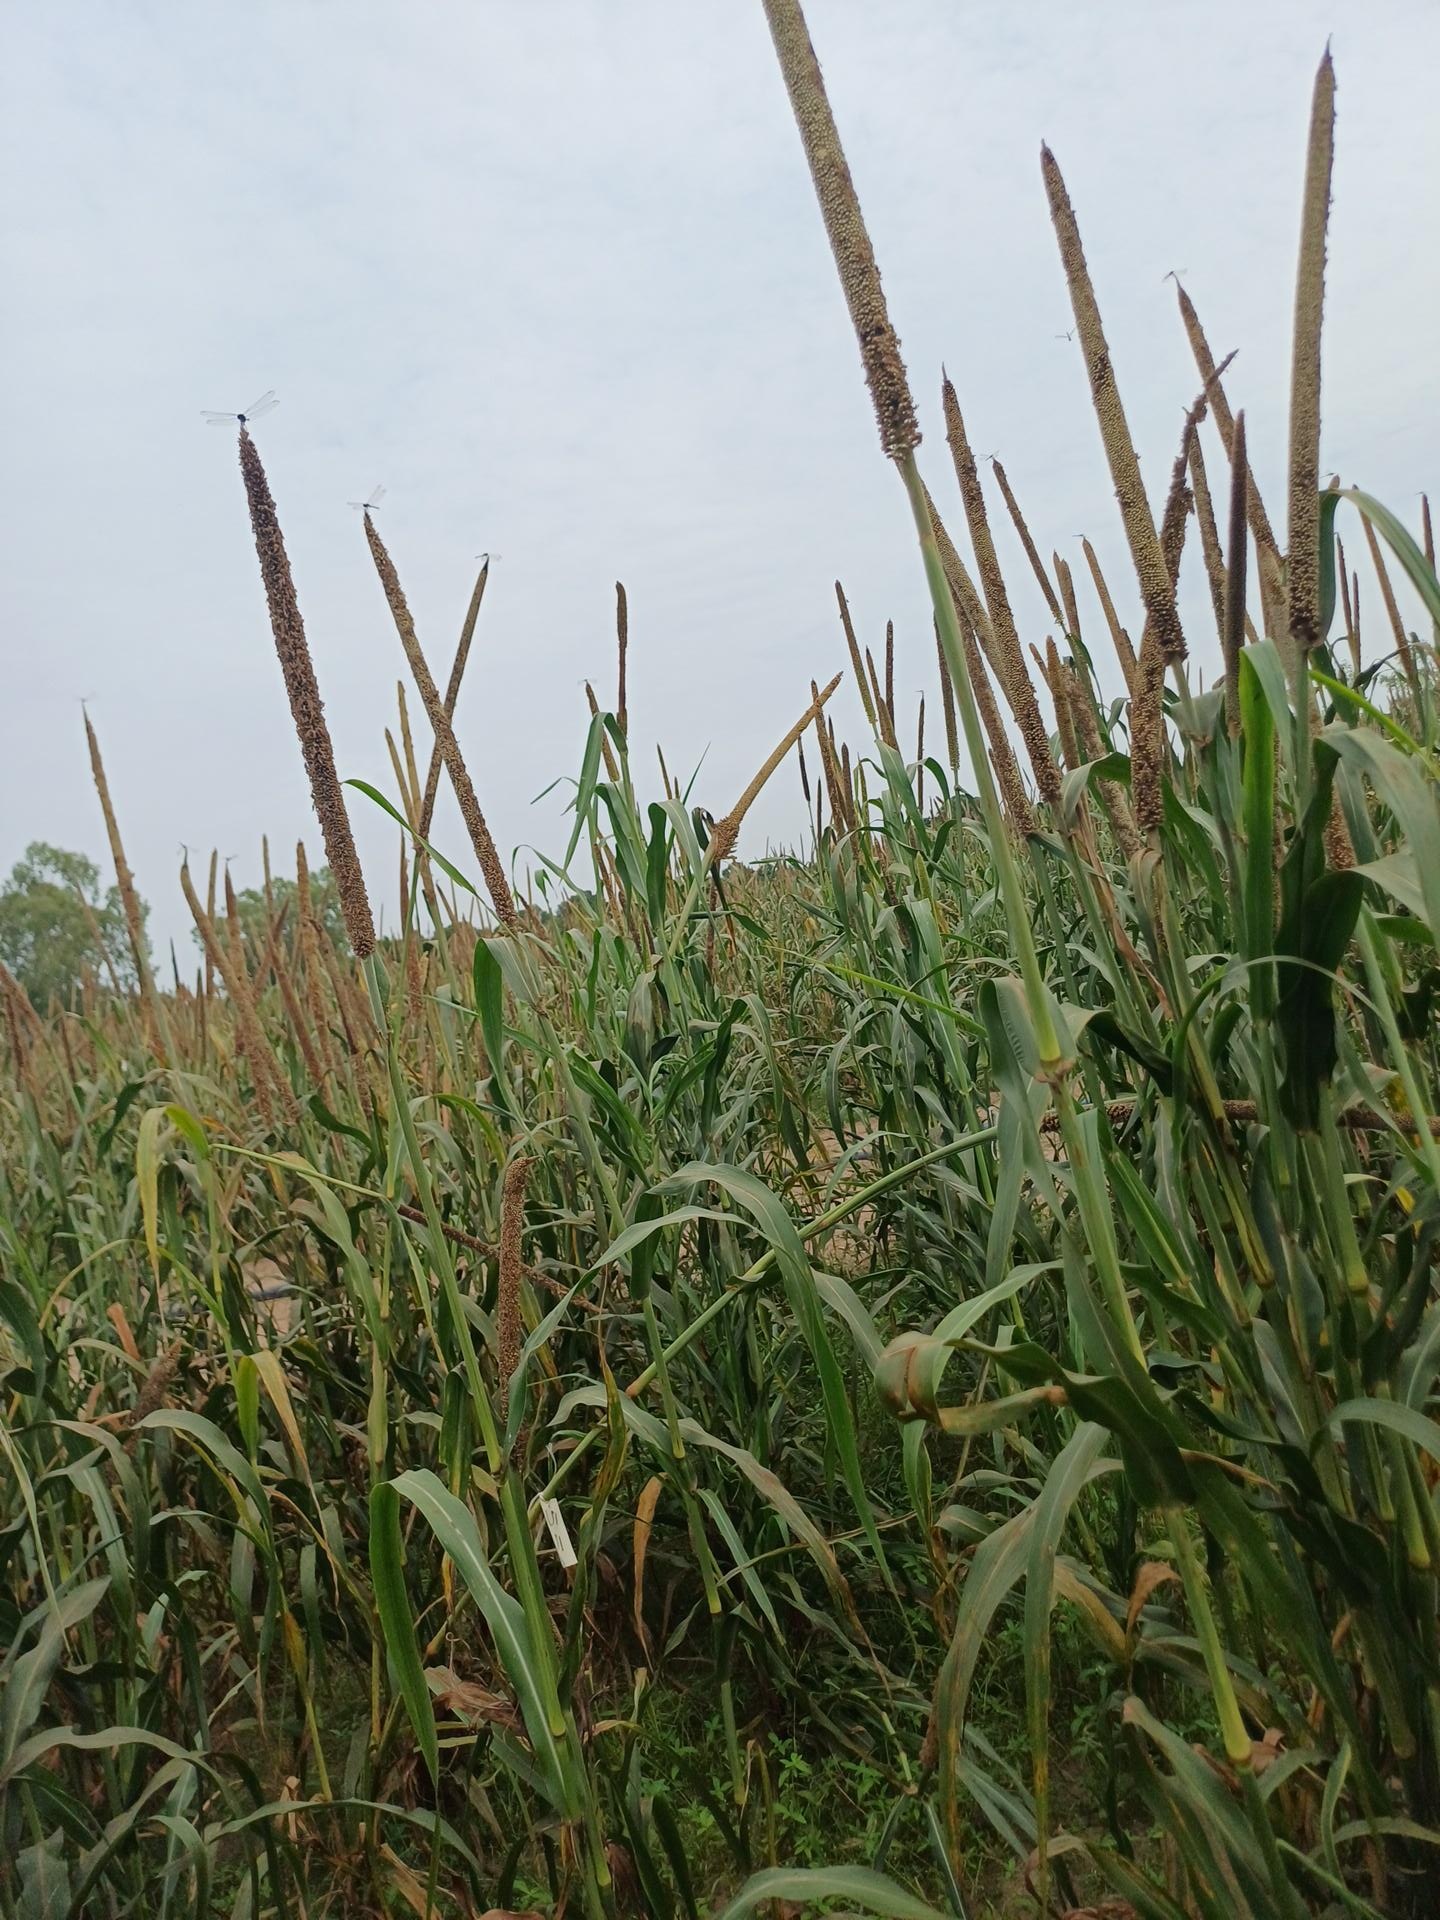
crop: pearl millet
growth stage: filling grain
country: Senegal
